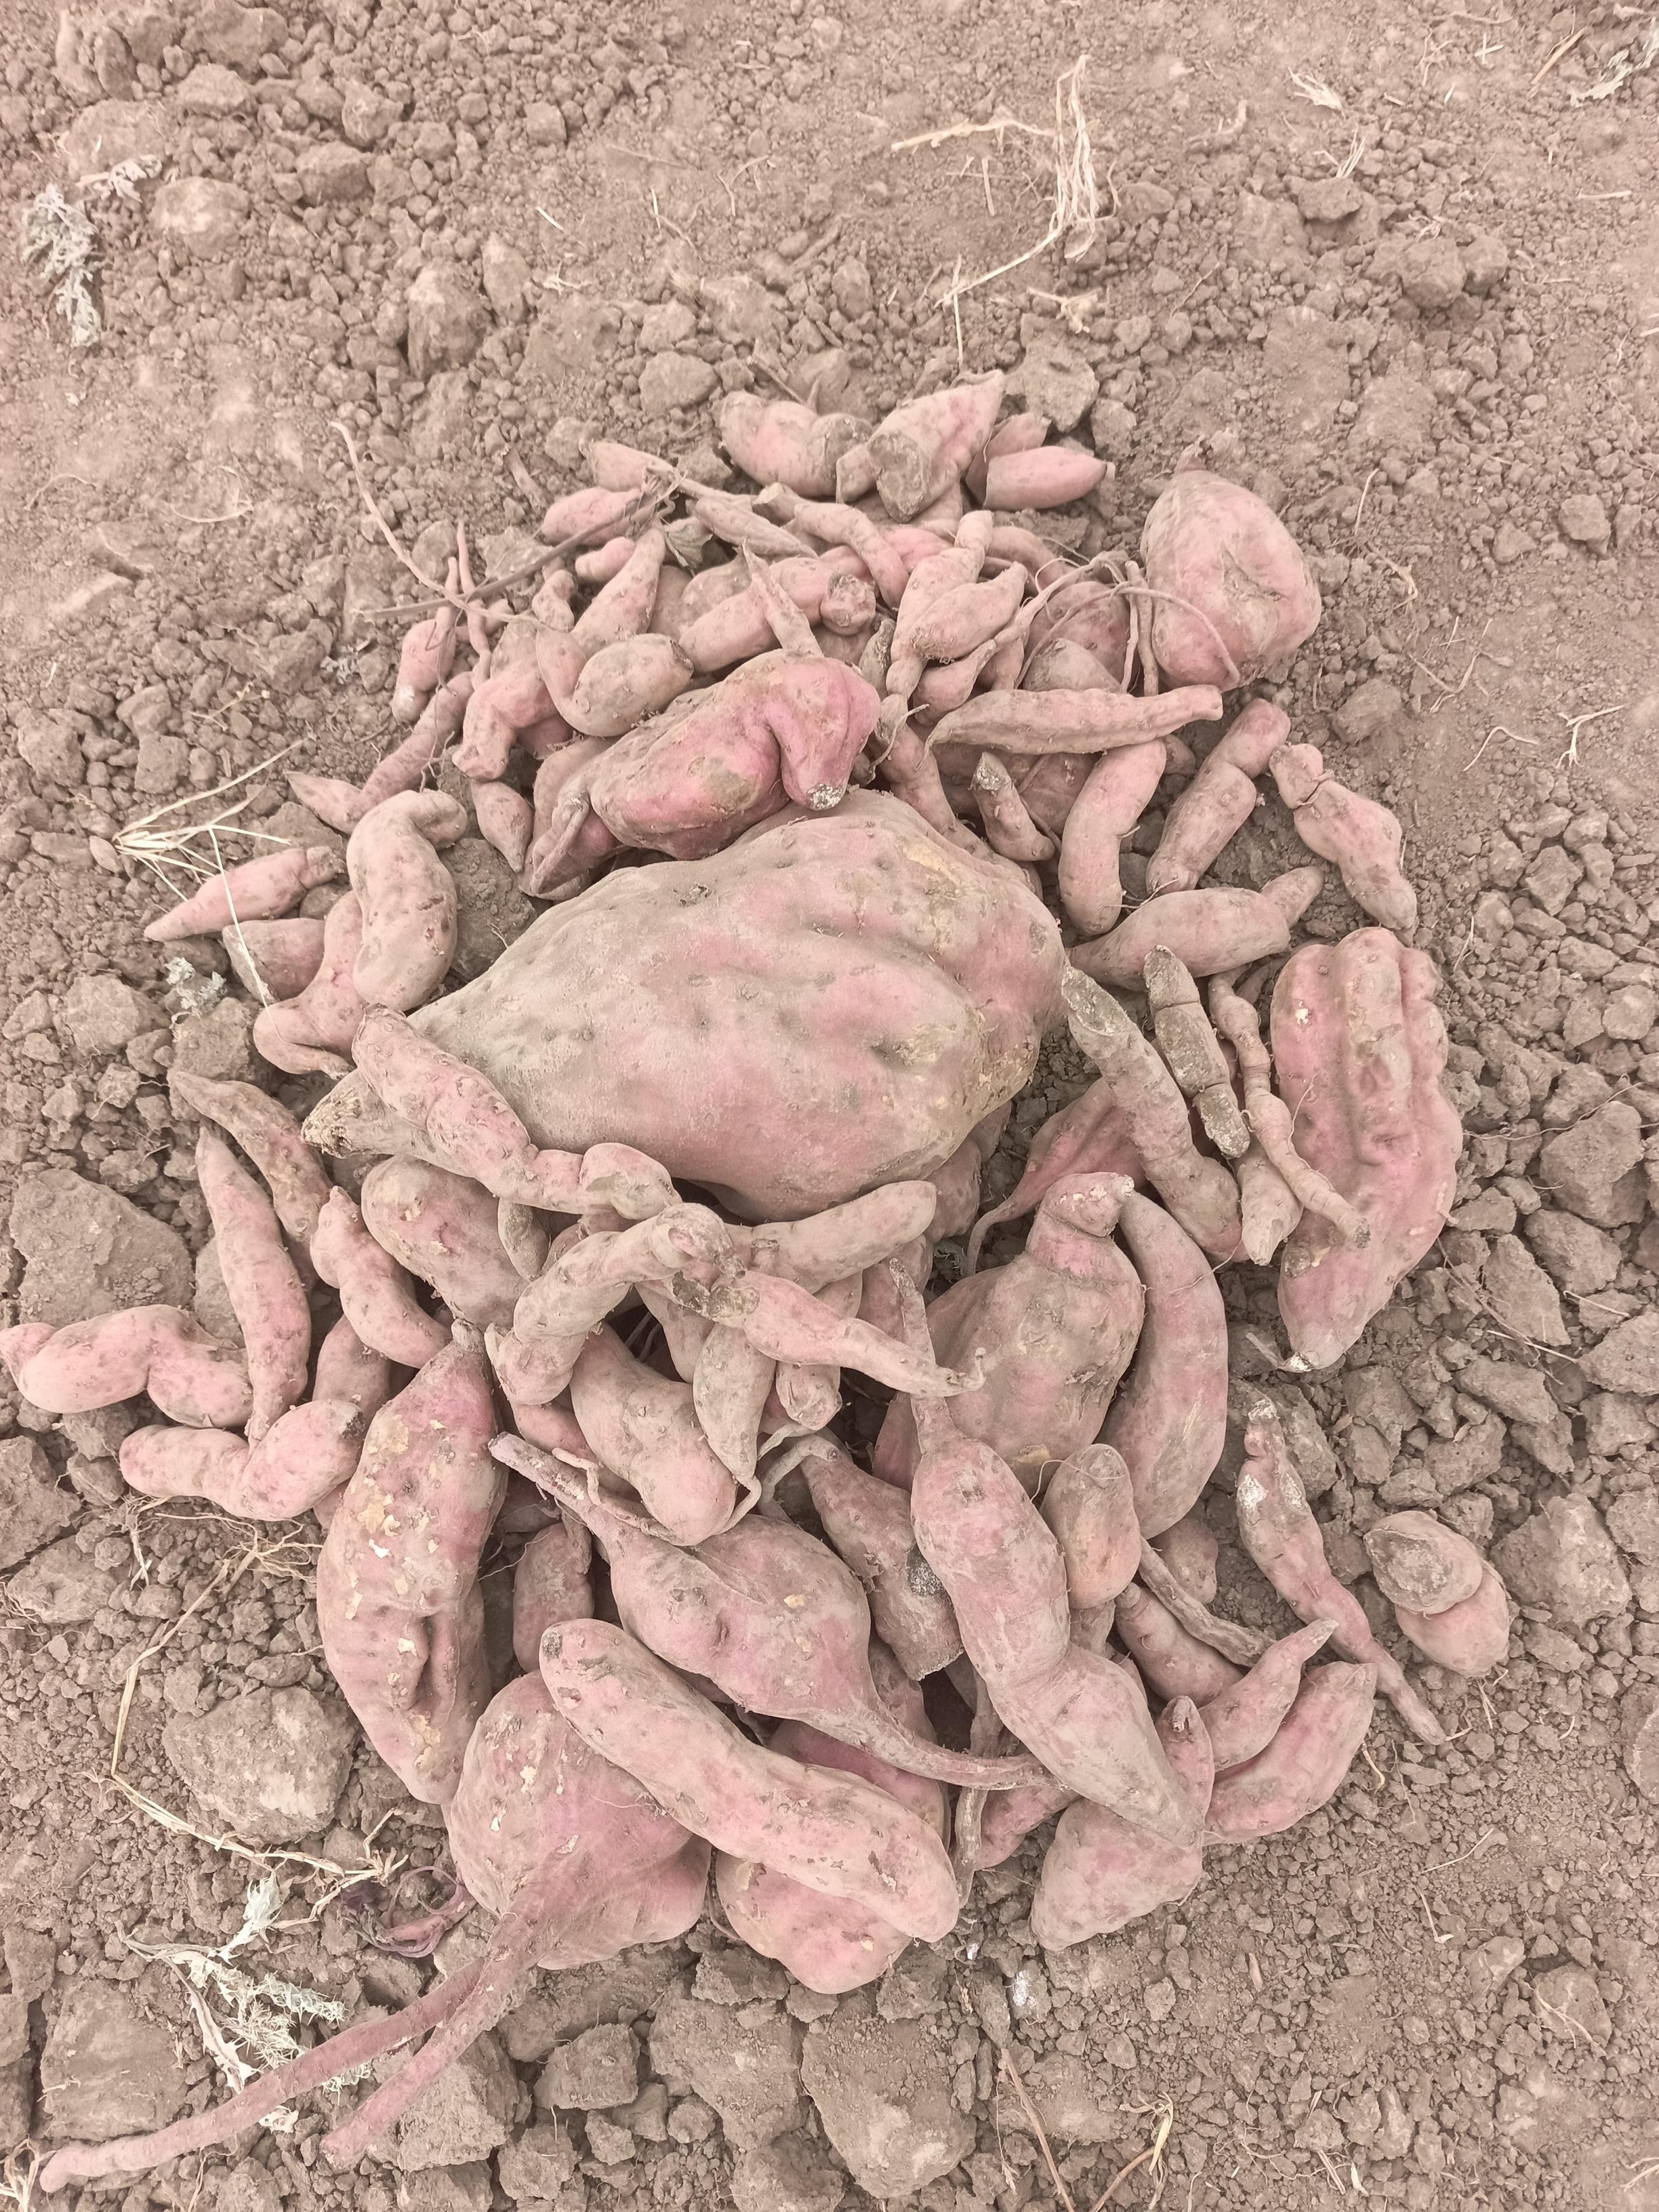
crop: sweet potato
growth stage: harvest maturity
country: Tanzania
